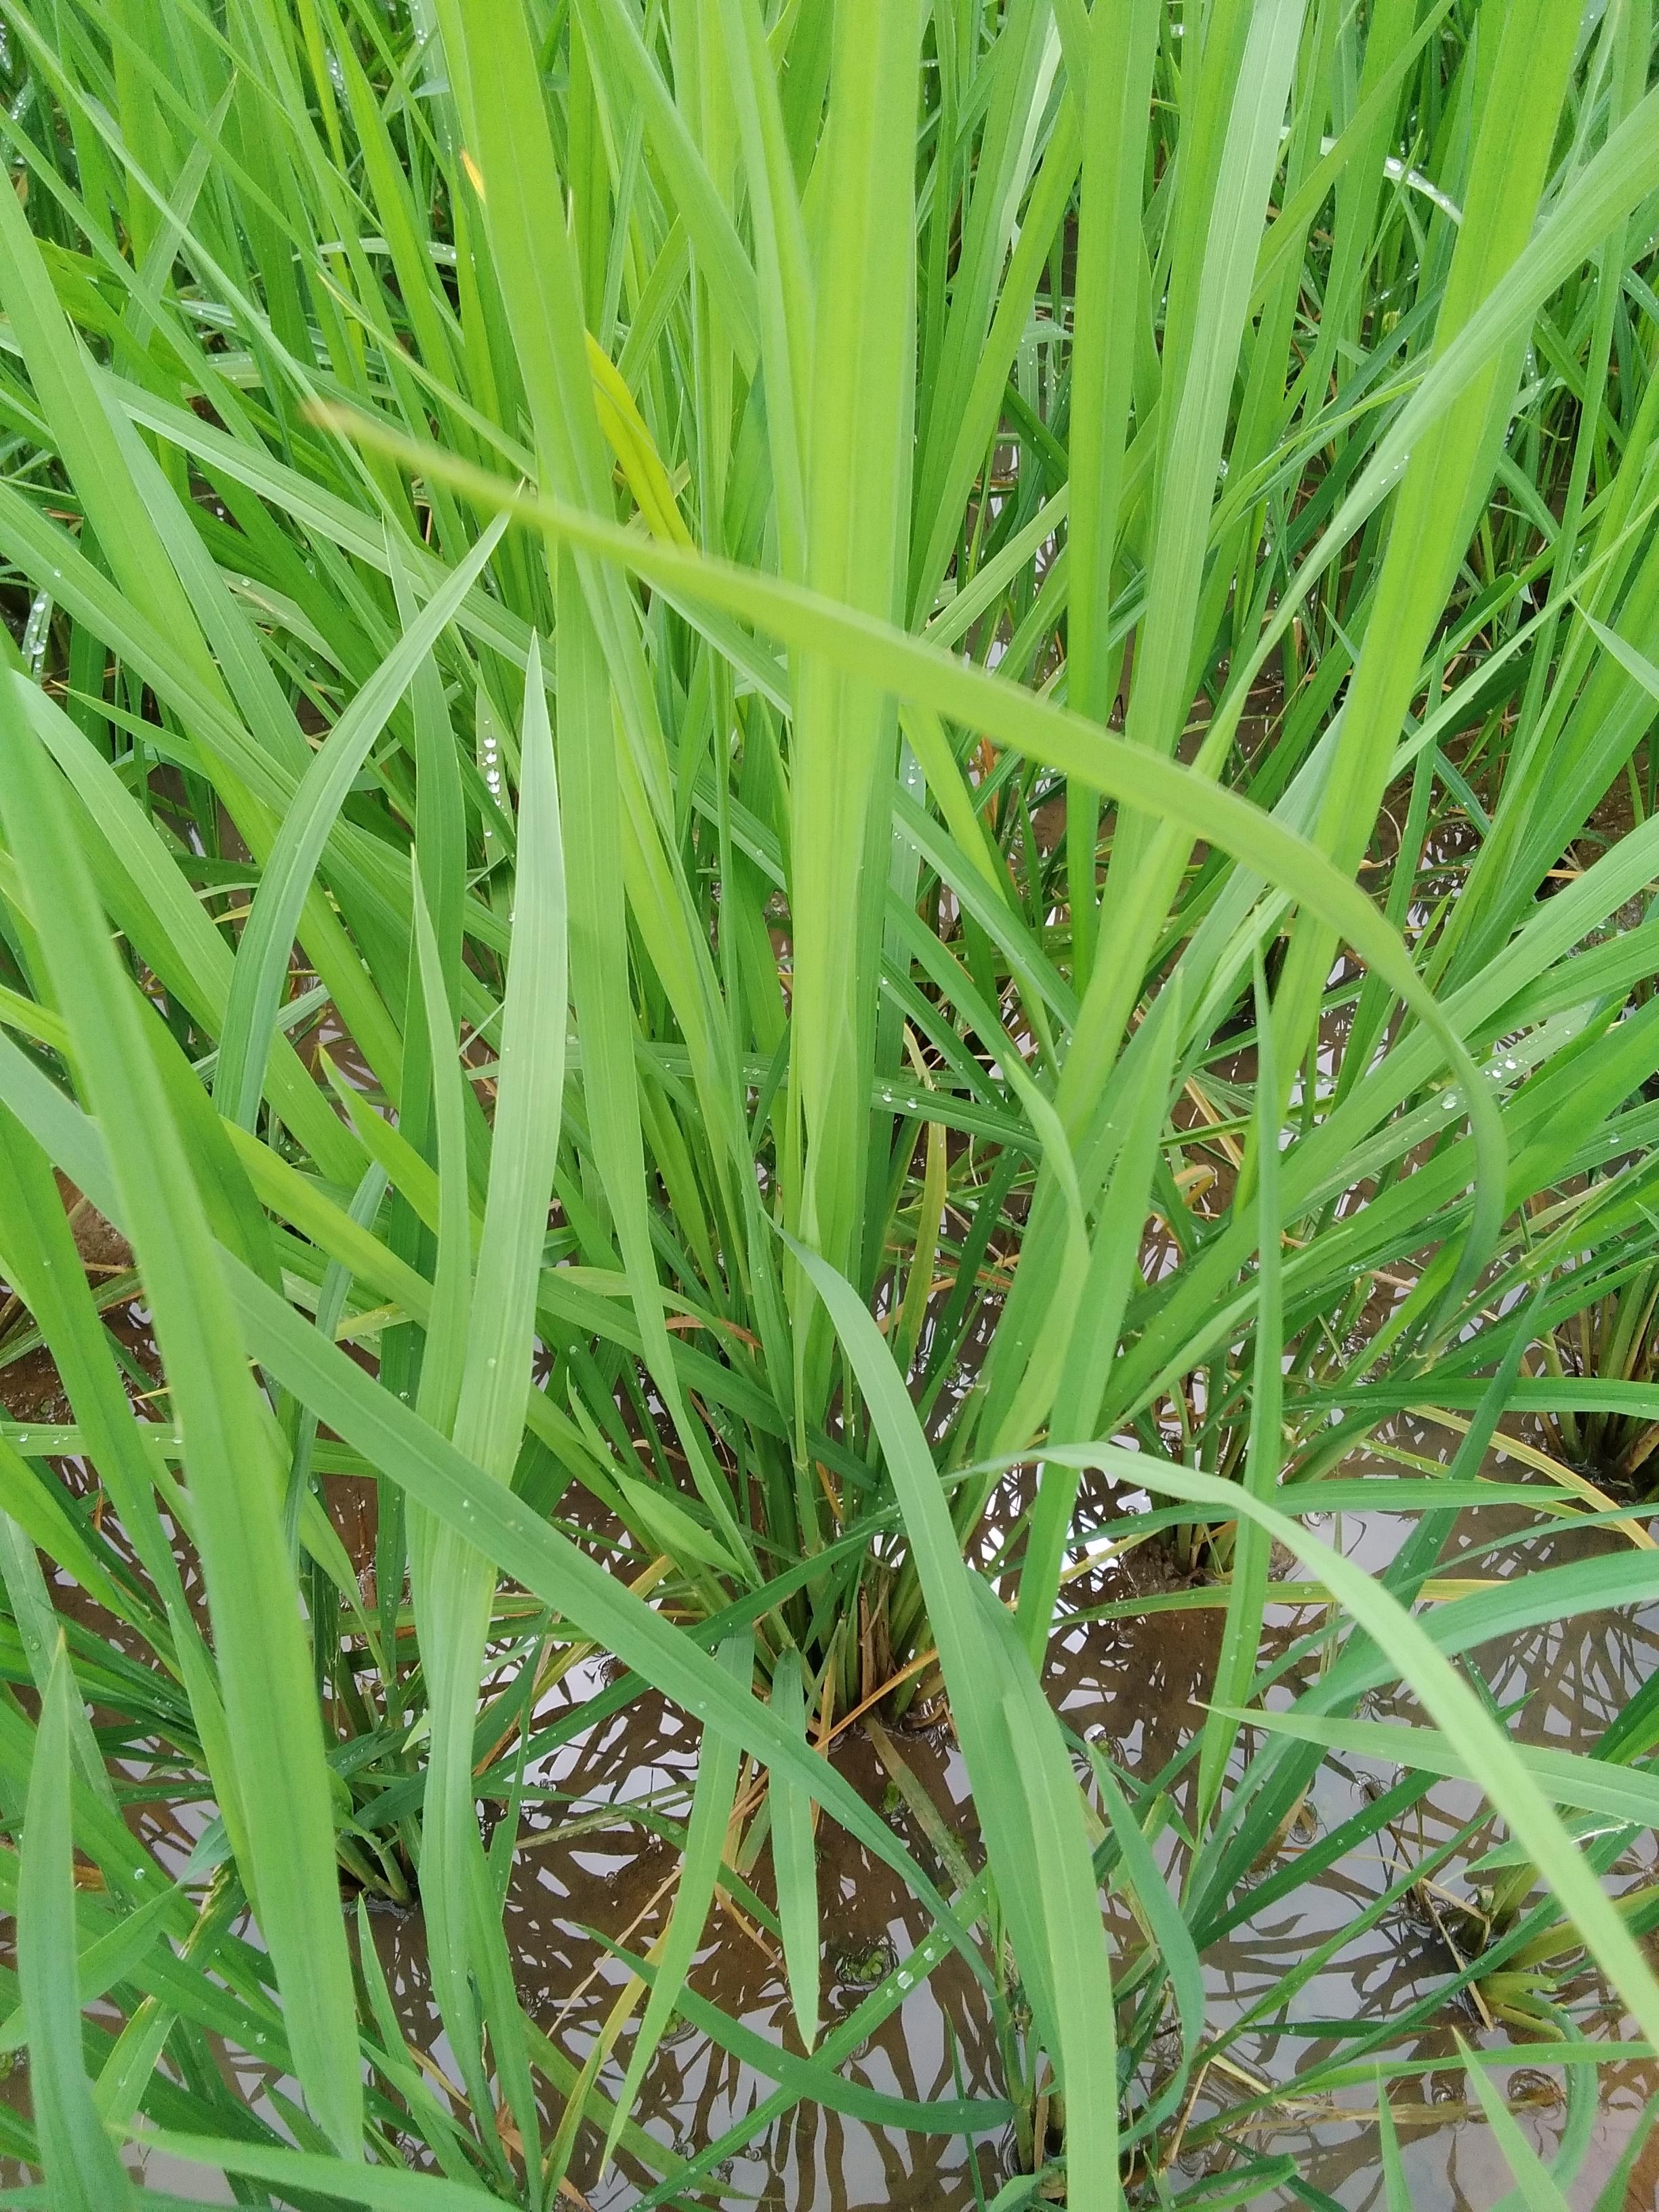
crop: rice
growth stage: elongation stem
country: Nigeria
